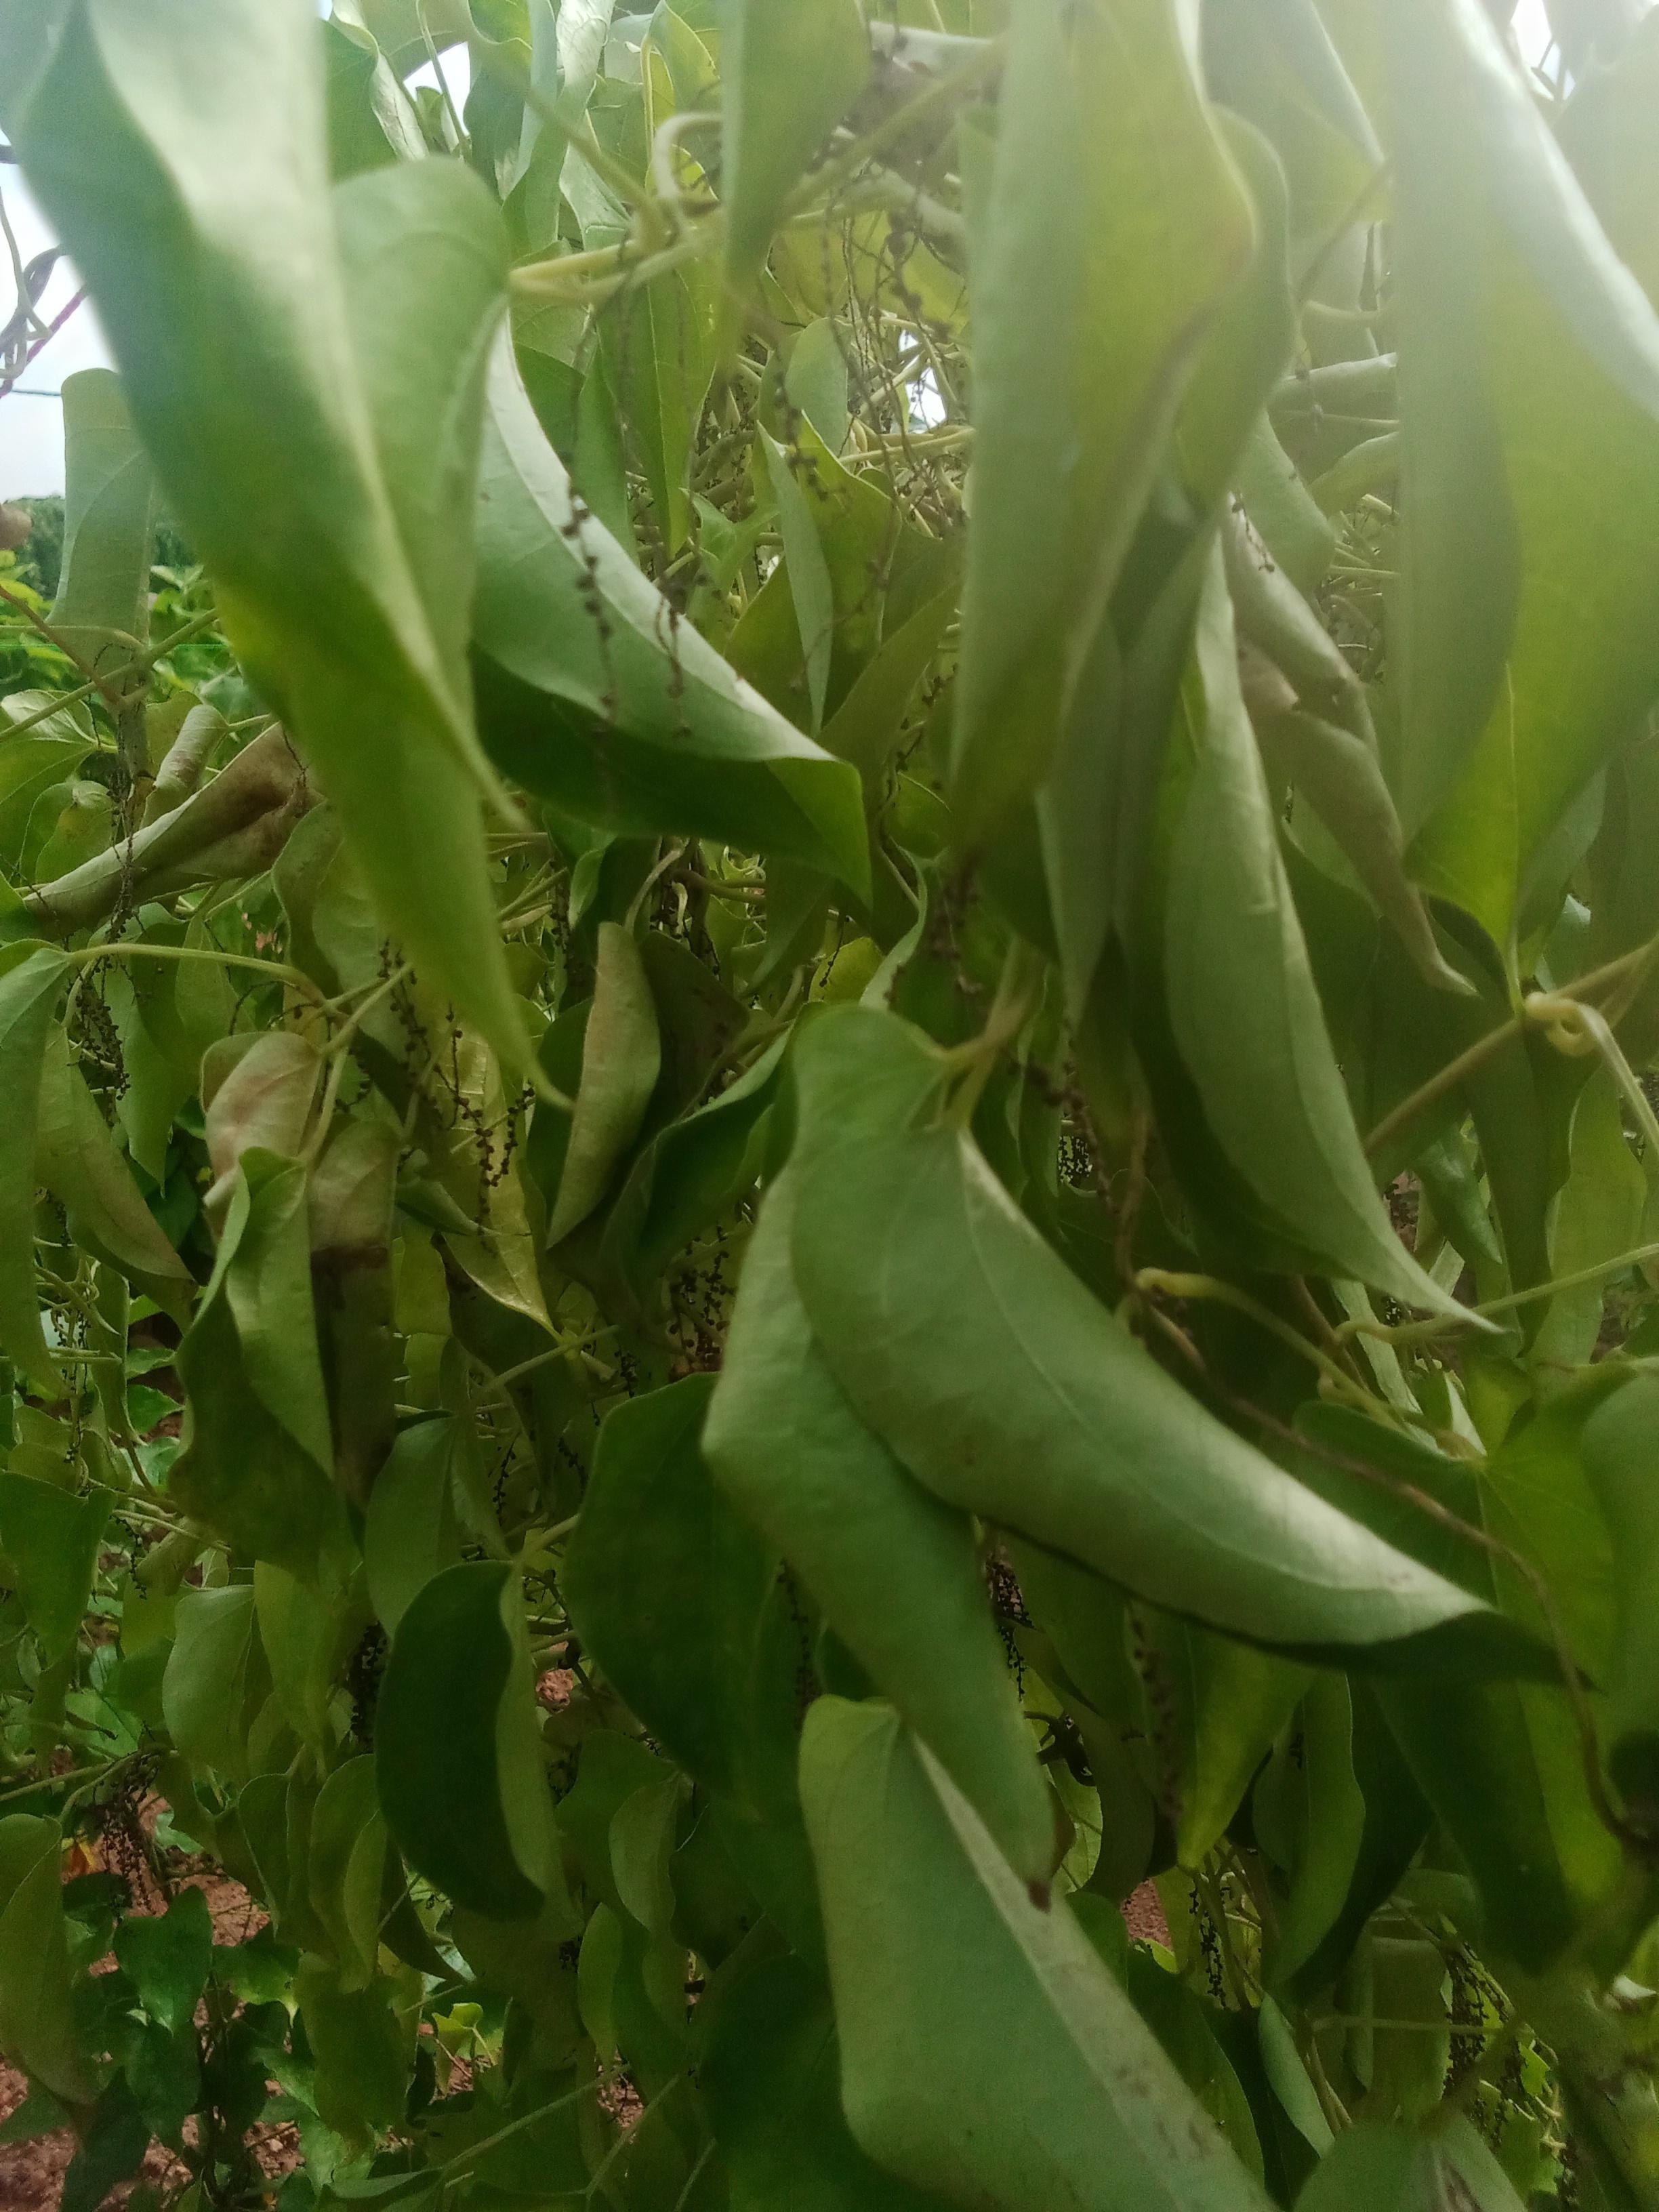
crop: yam
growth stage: vegetative
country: Nigeria
